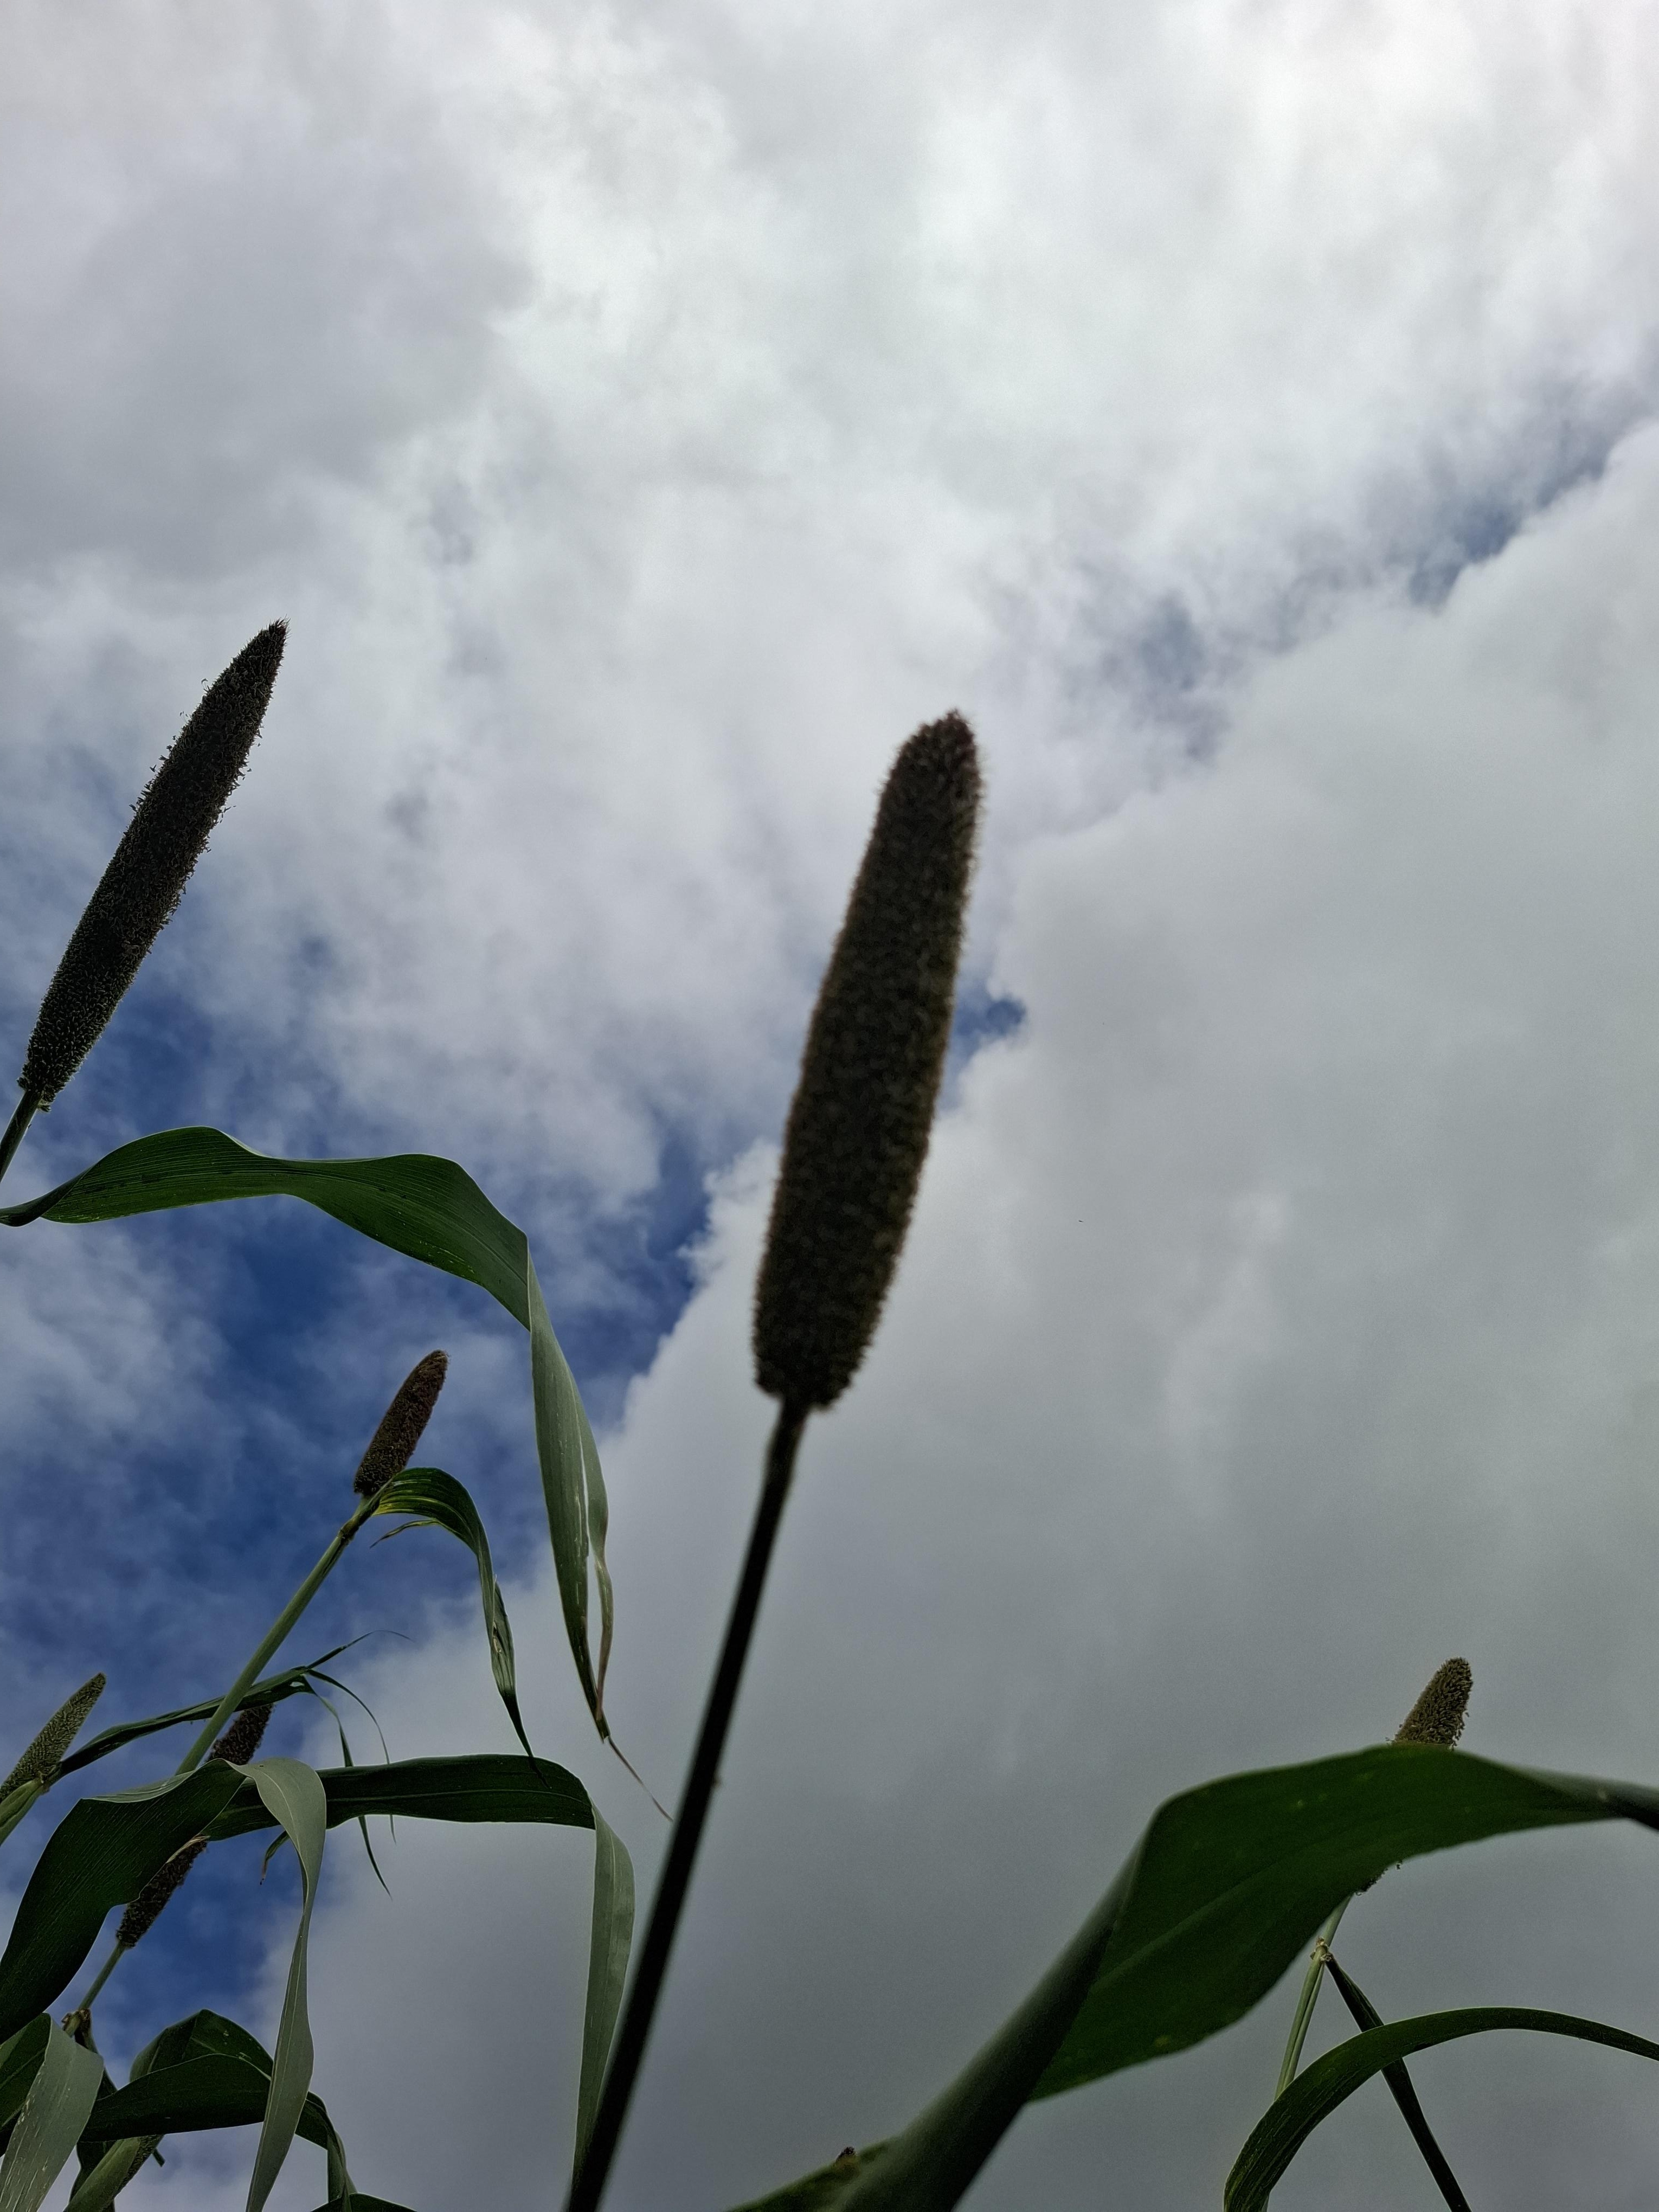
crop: pearl millet
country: Tanzania
